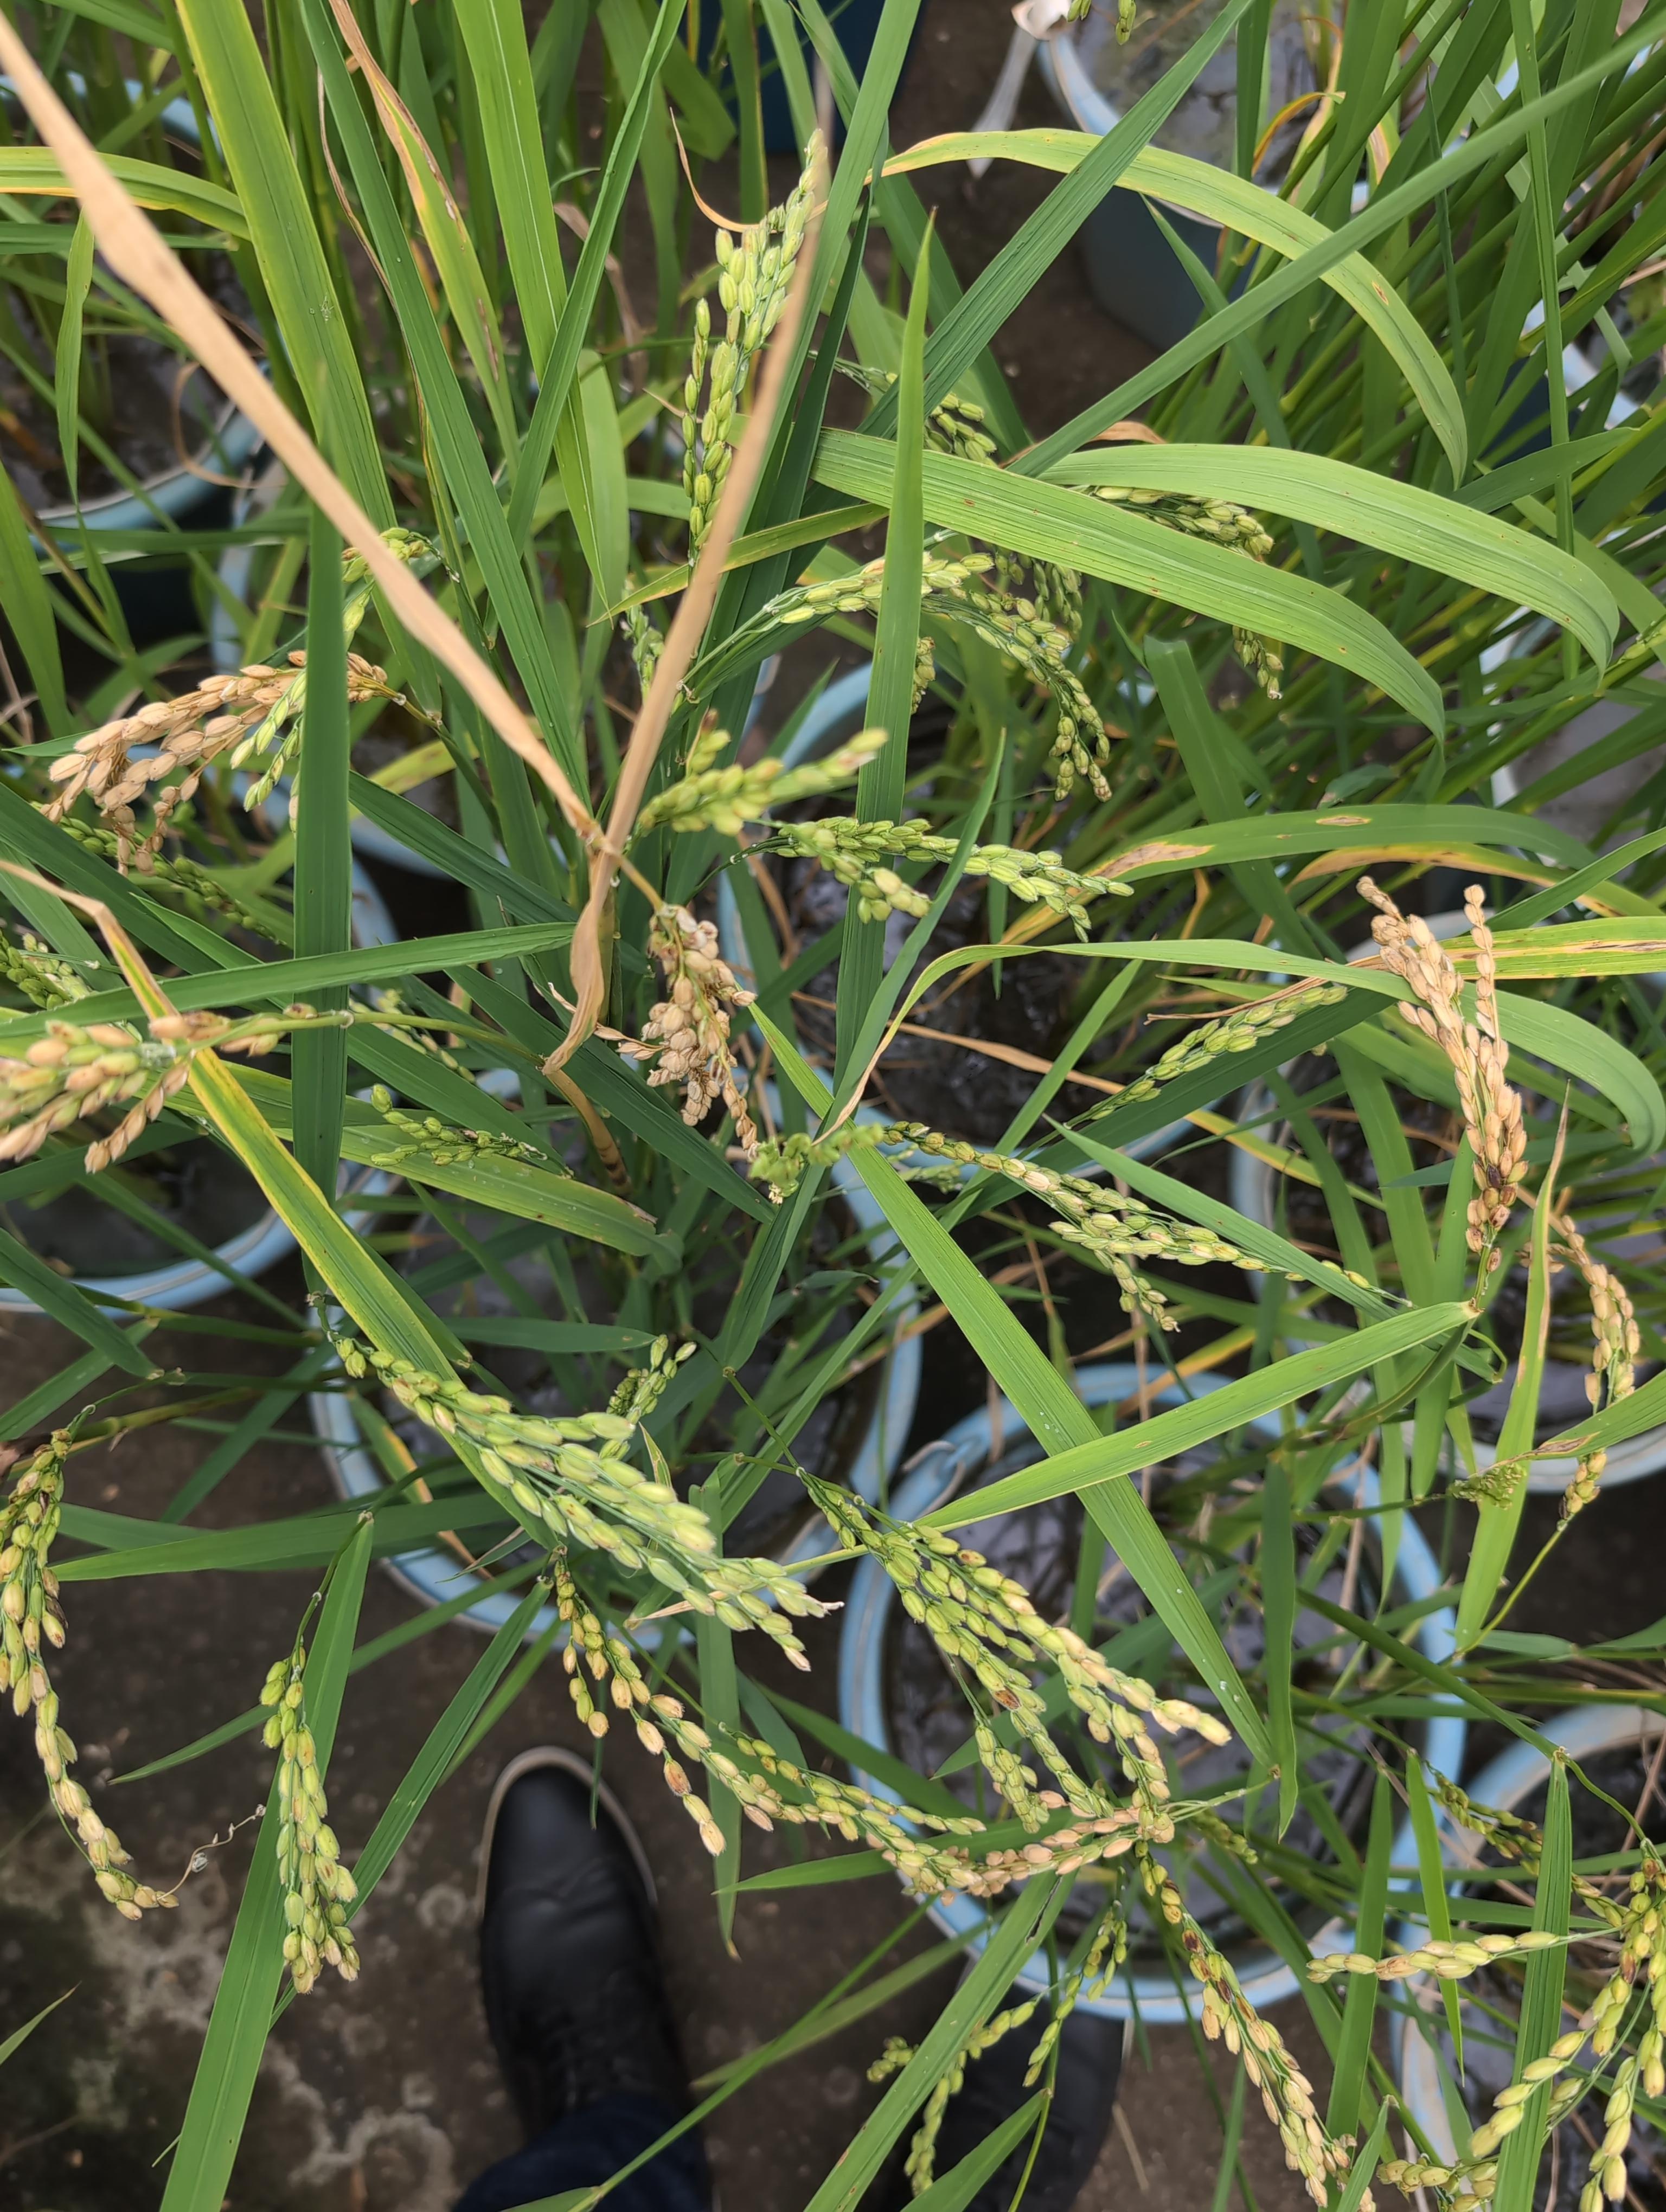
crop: rice
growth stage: ripening
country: Côte d'Ivoire
